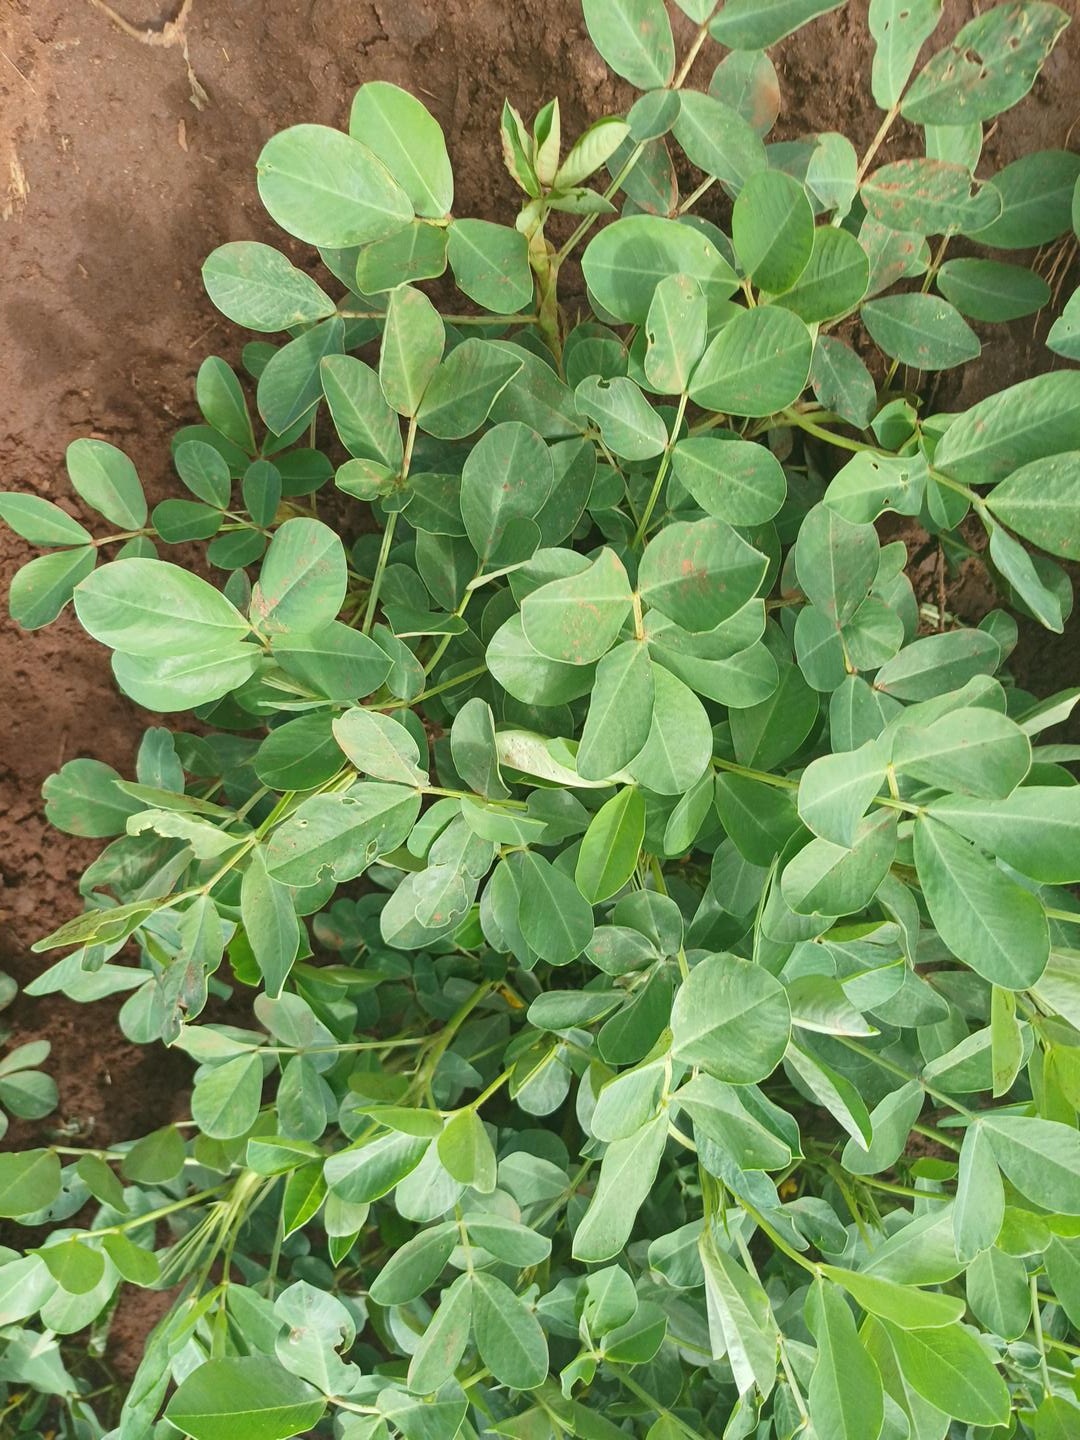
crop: groundnut
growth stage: flowering
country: Kenya
